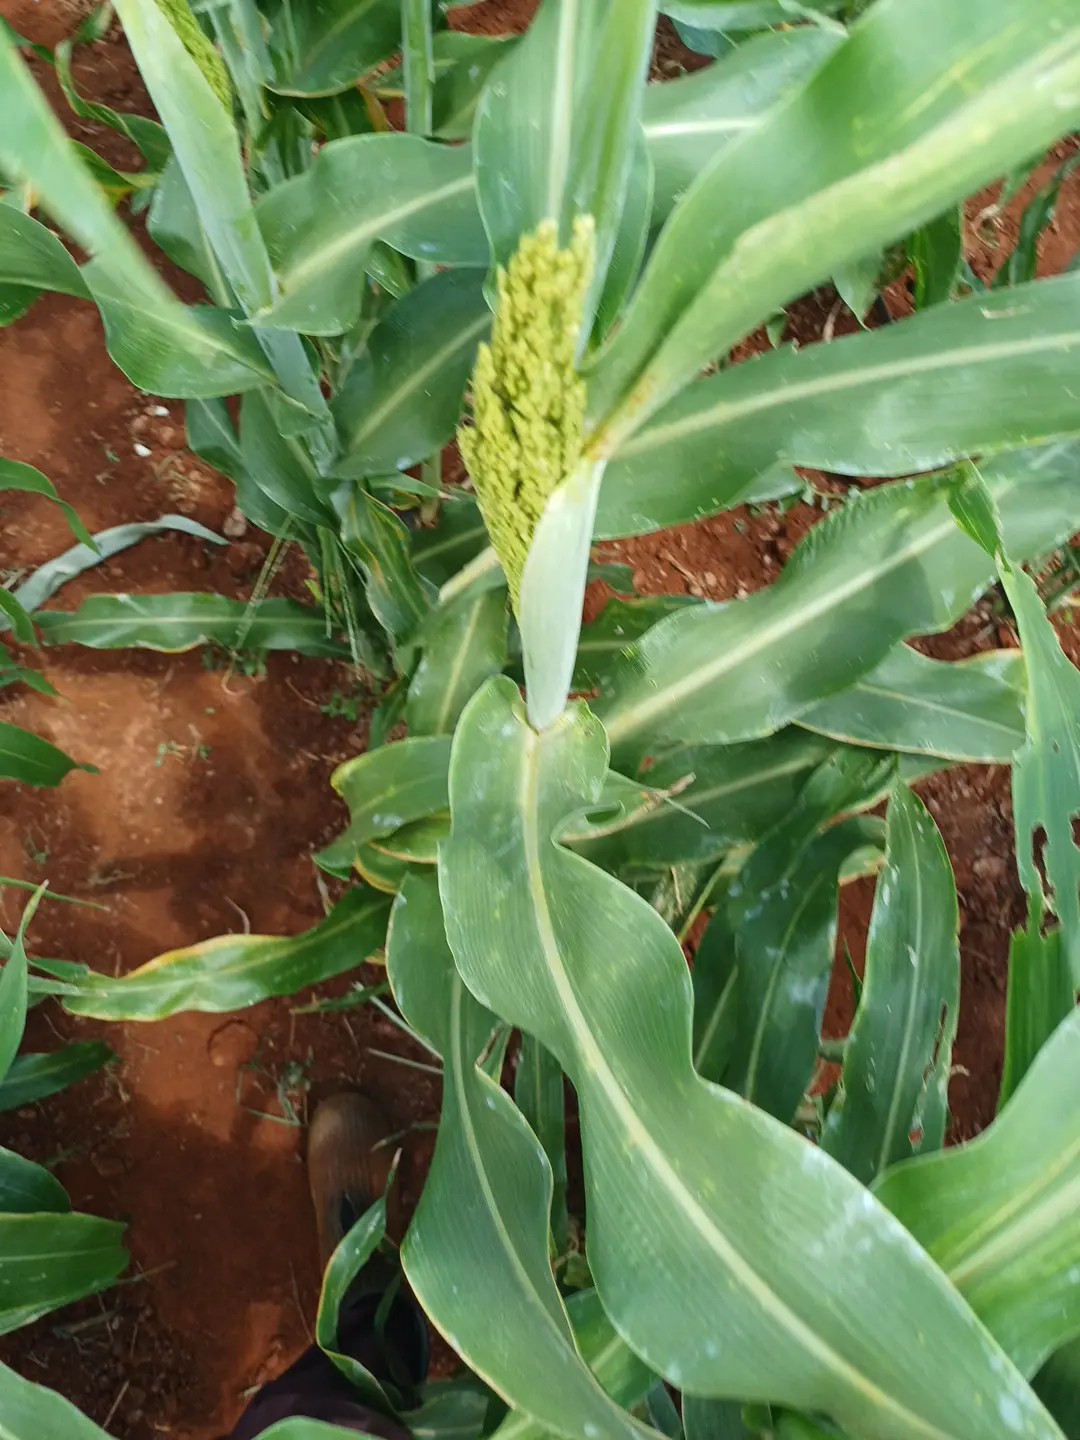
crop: sorghum
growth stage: heading tuber
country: Kenya
